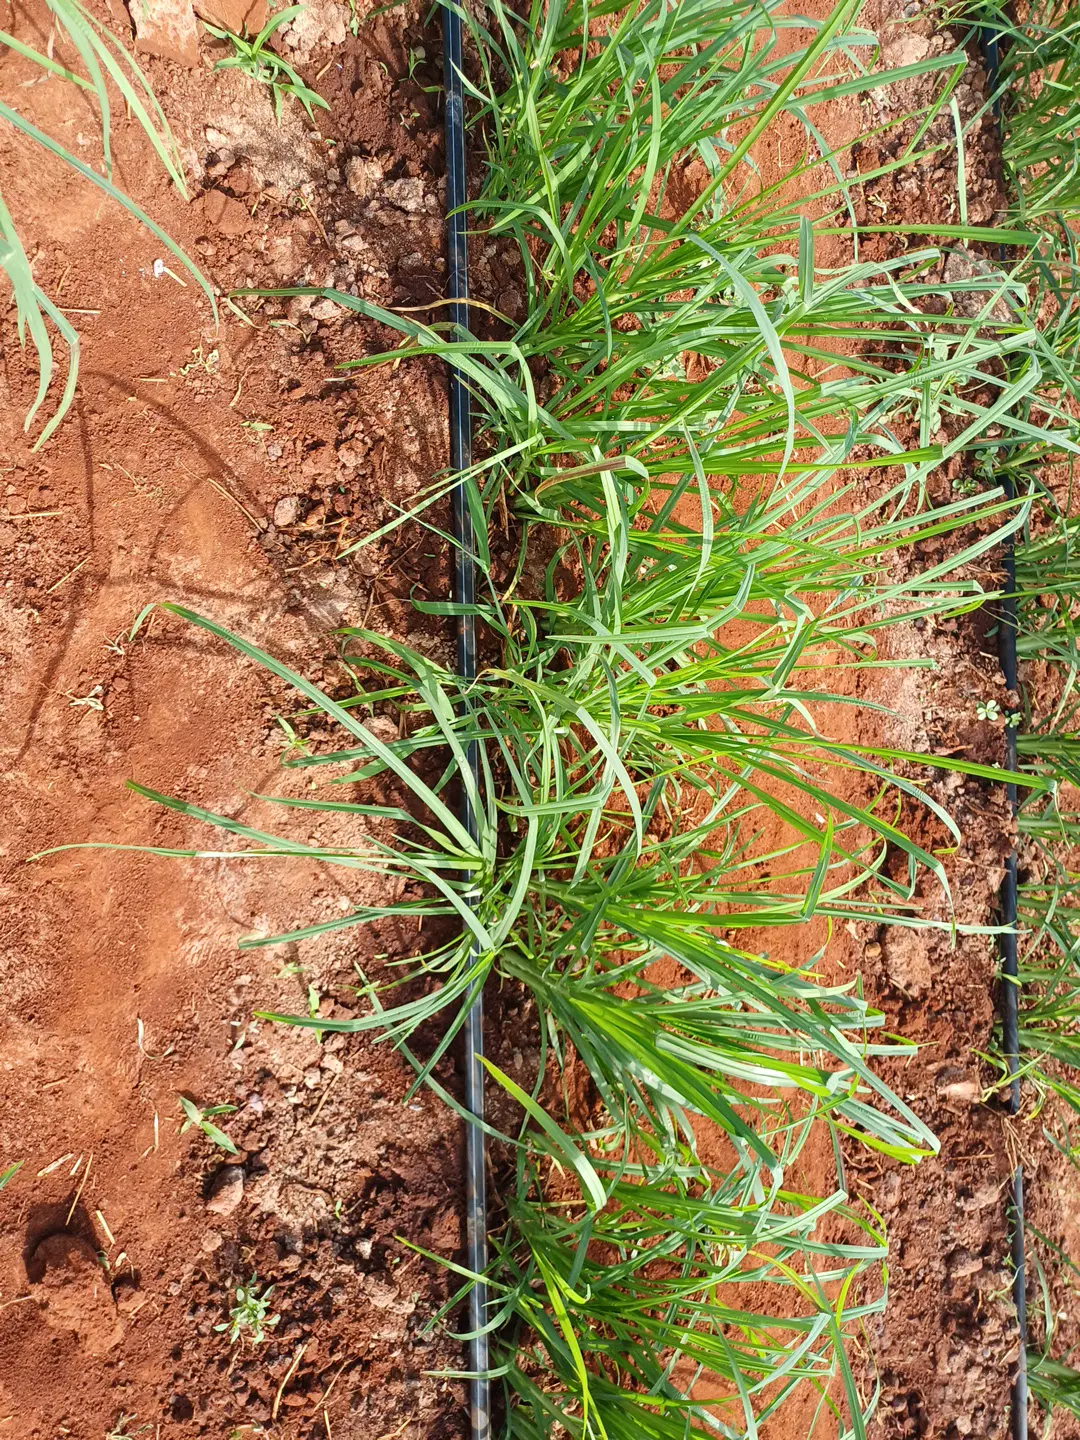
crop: finger millet
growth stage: elongation stem
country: Kenya
